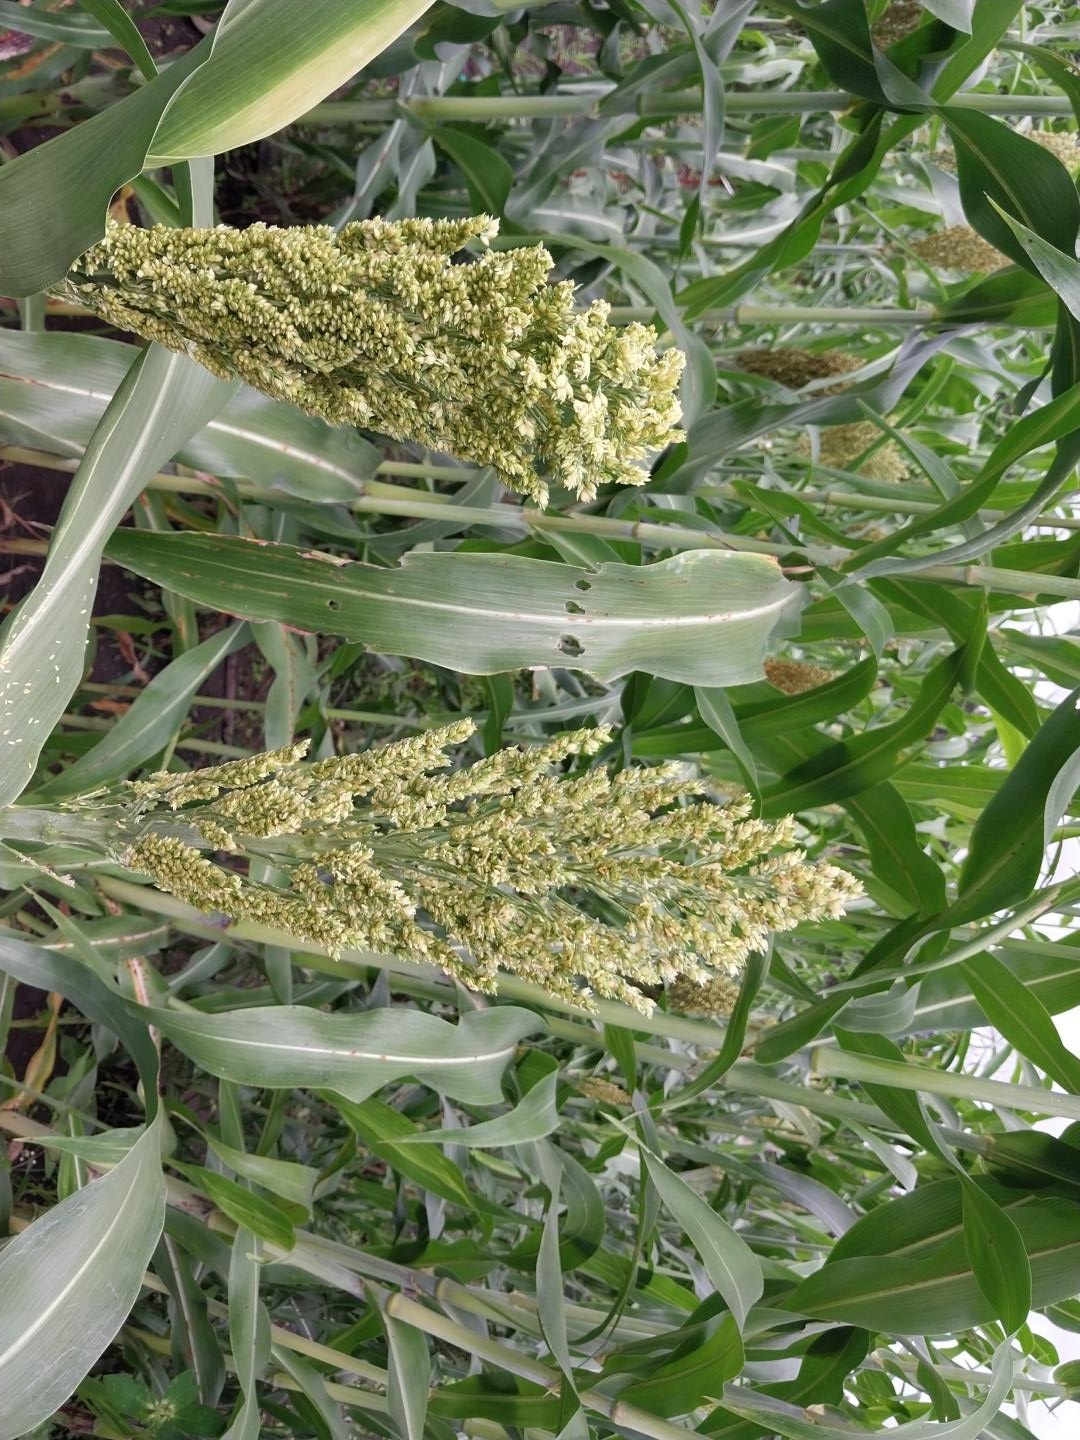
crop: sorghum
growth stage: heading tuber
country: Tanzania
